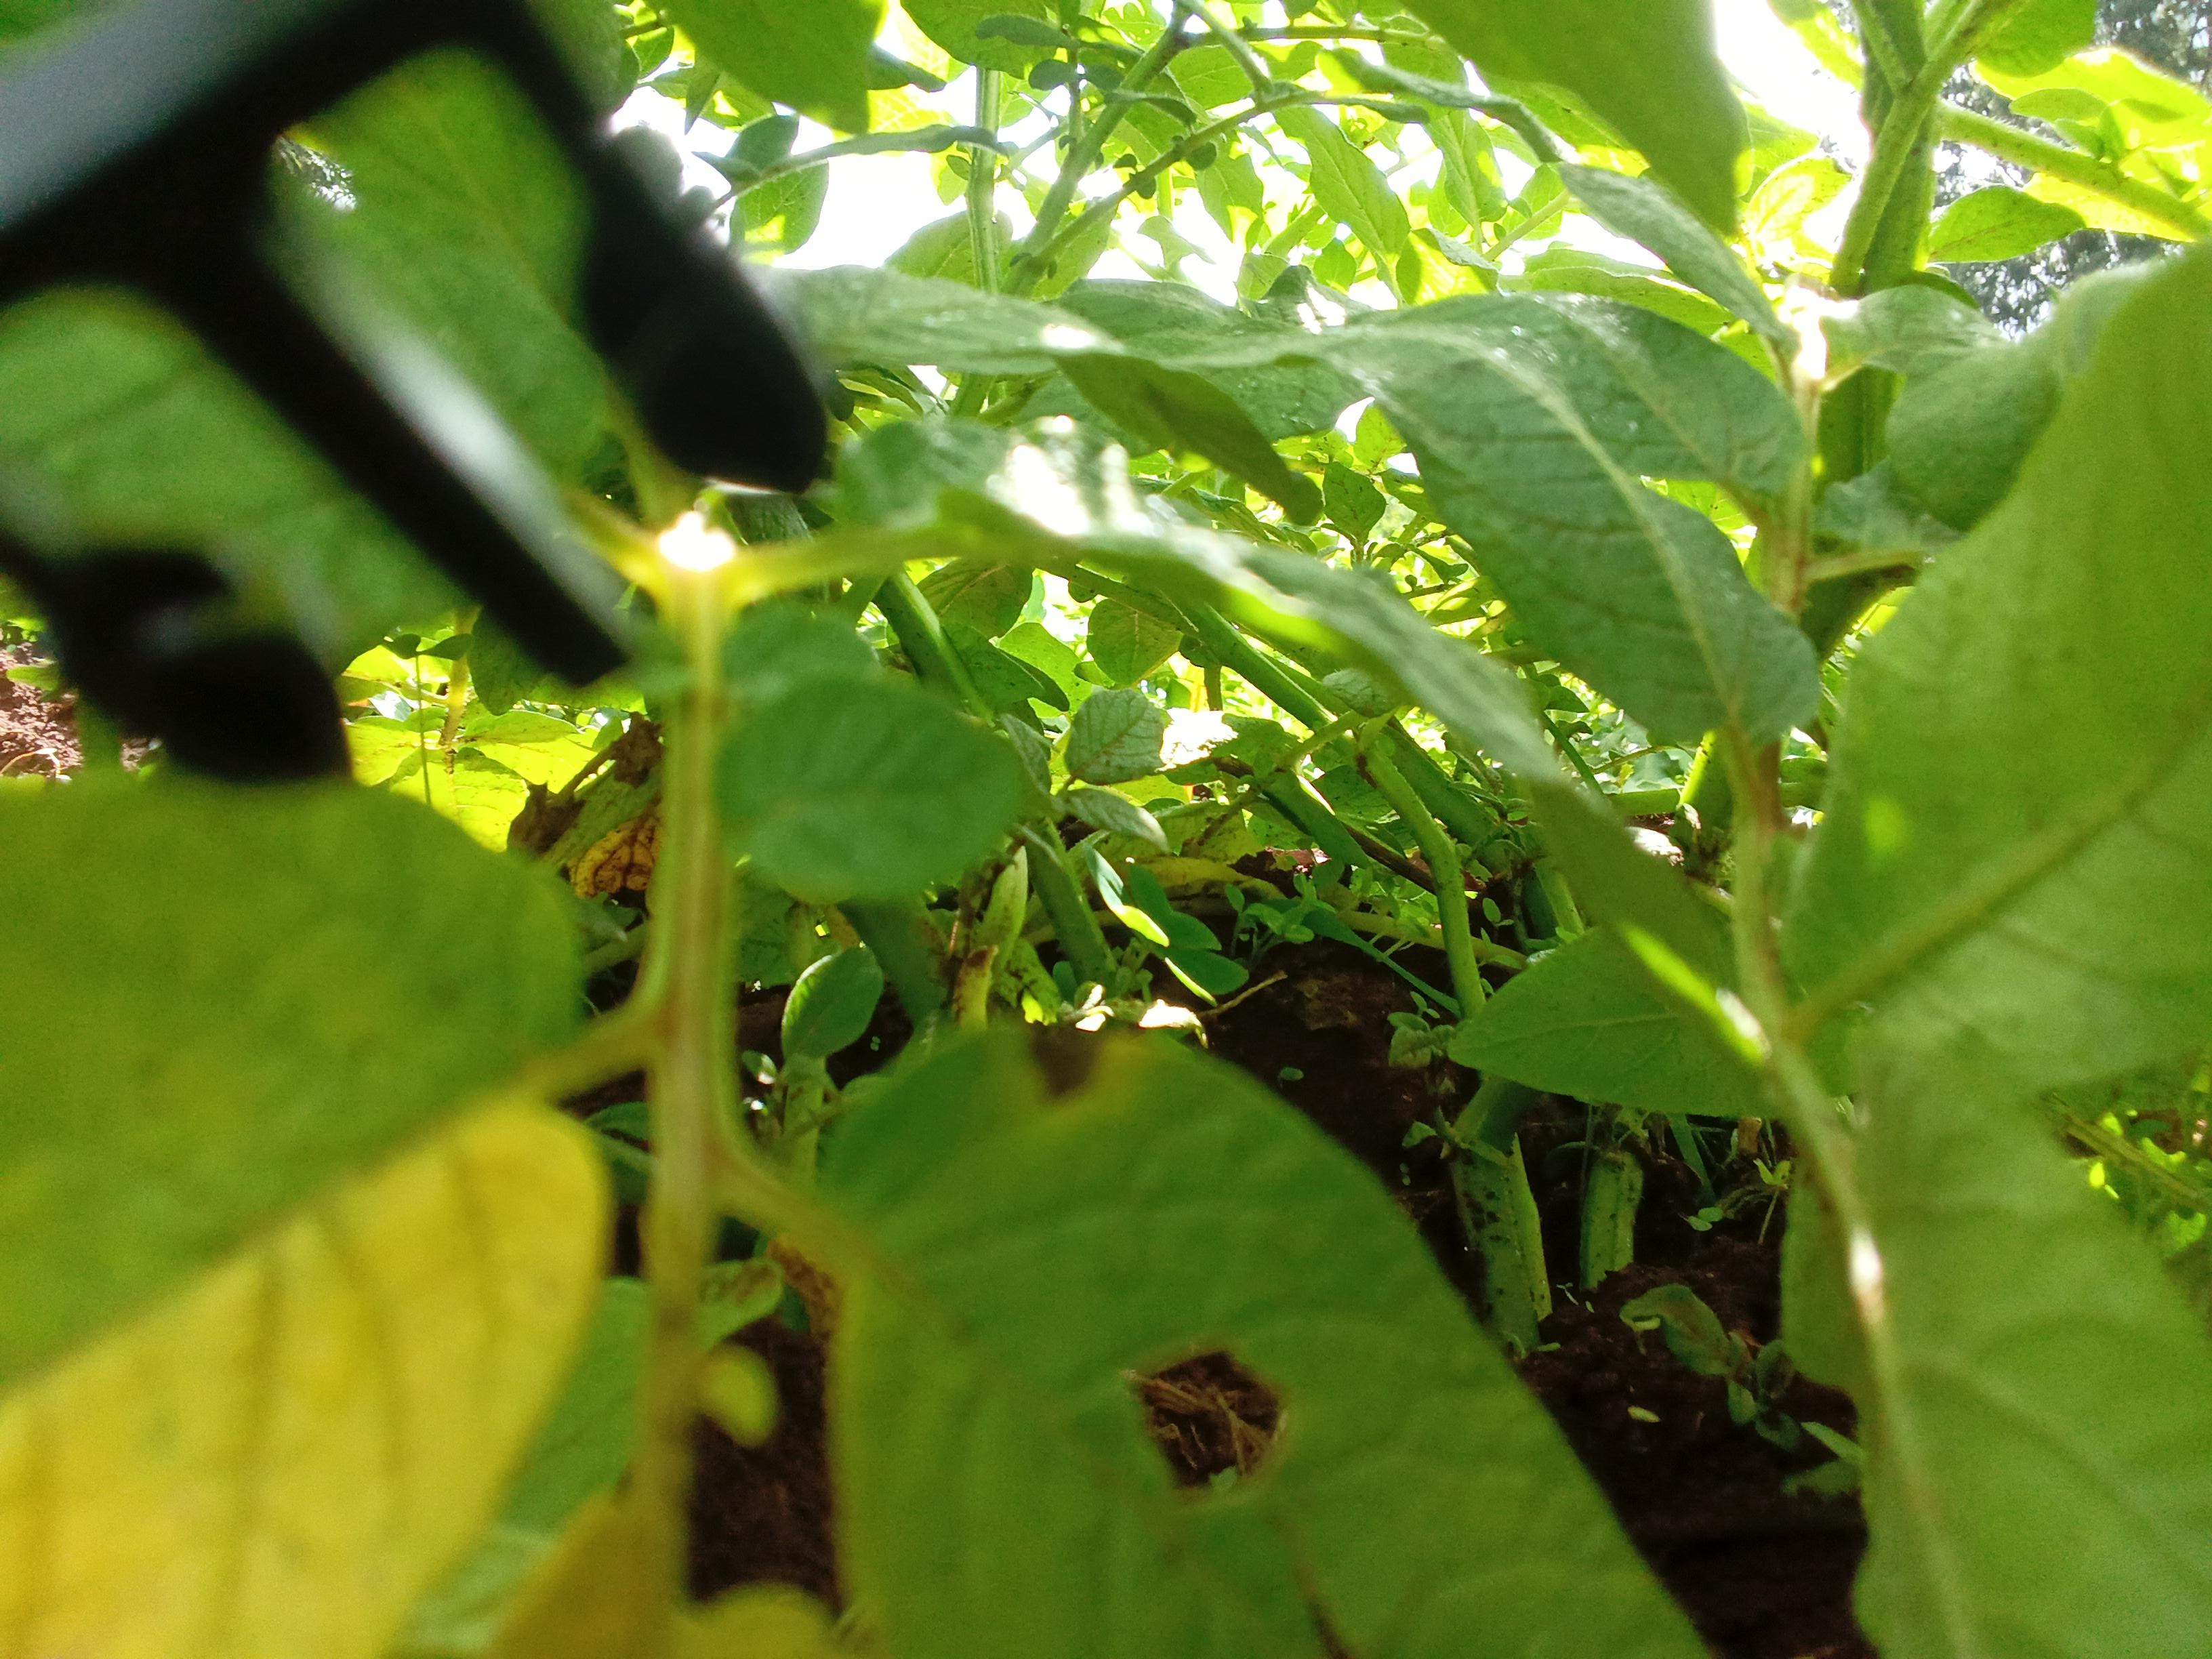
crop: potato
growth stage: flowering
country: Kenya
